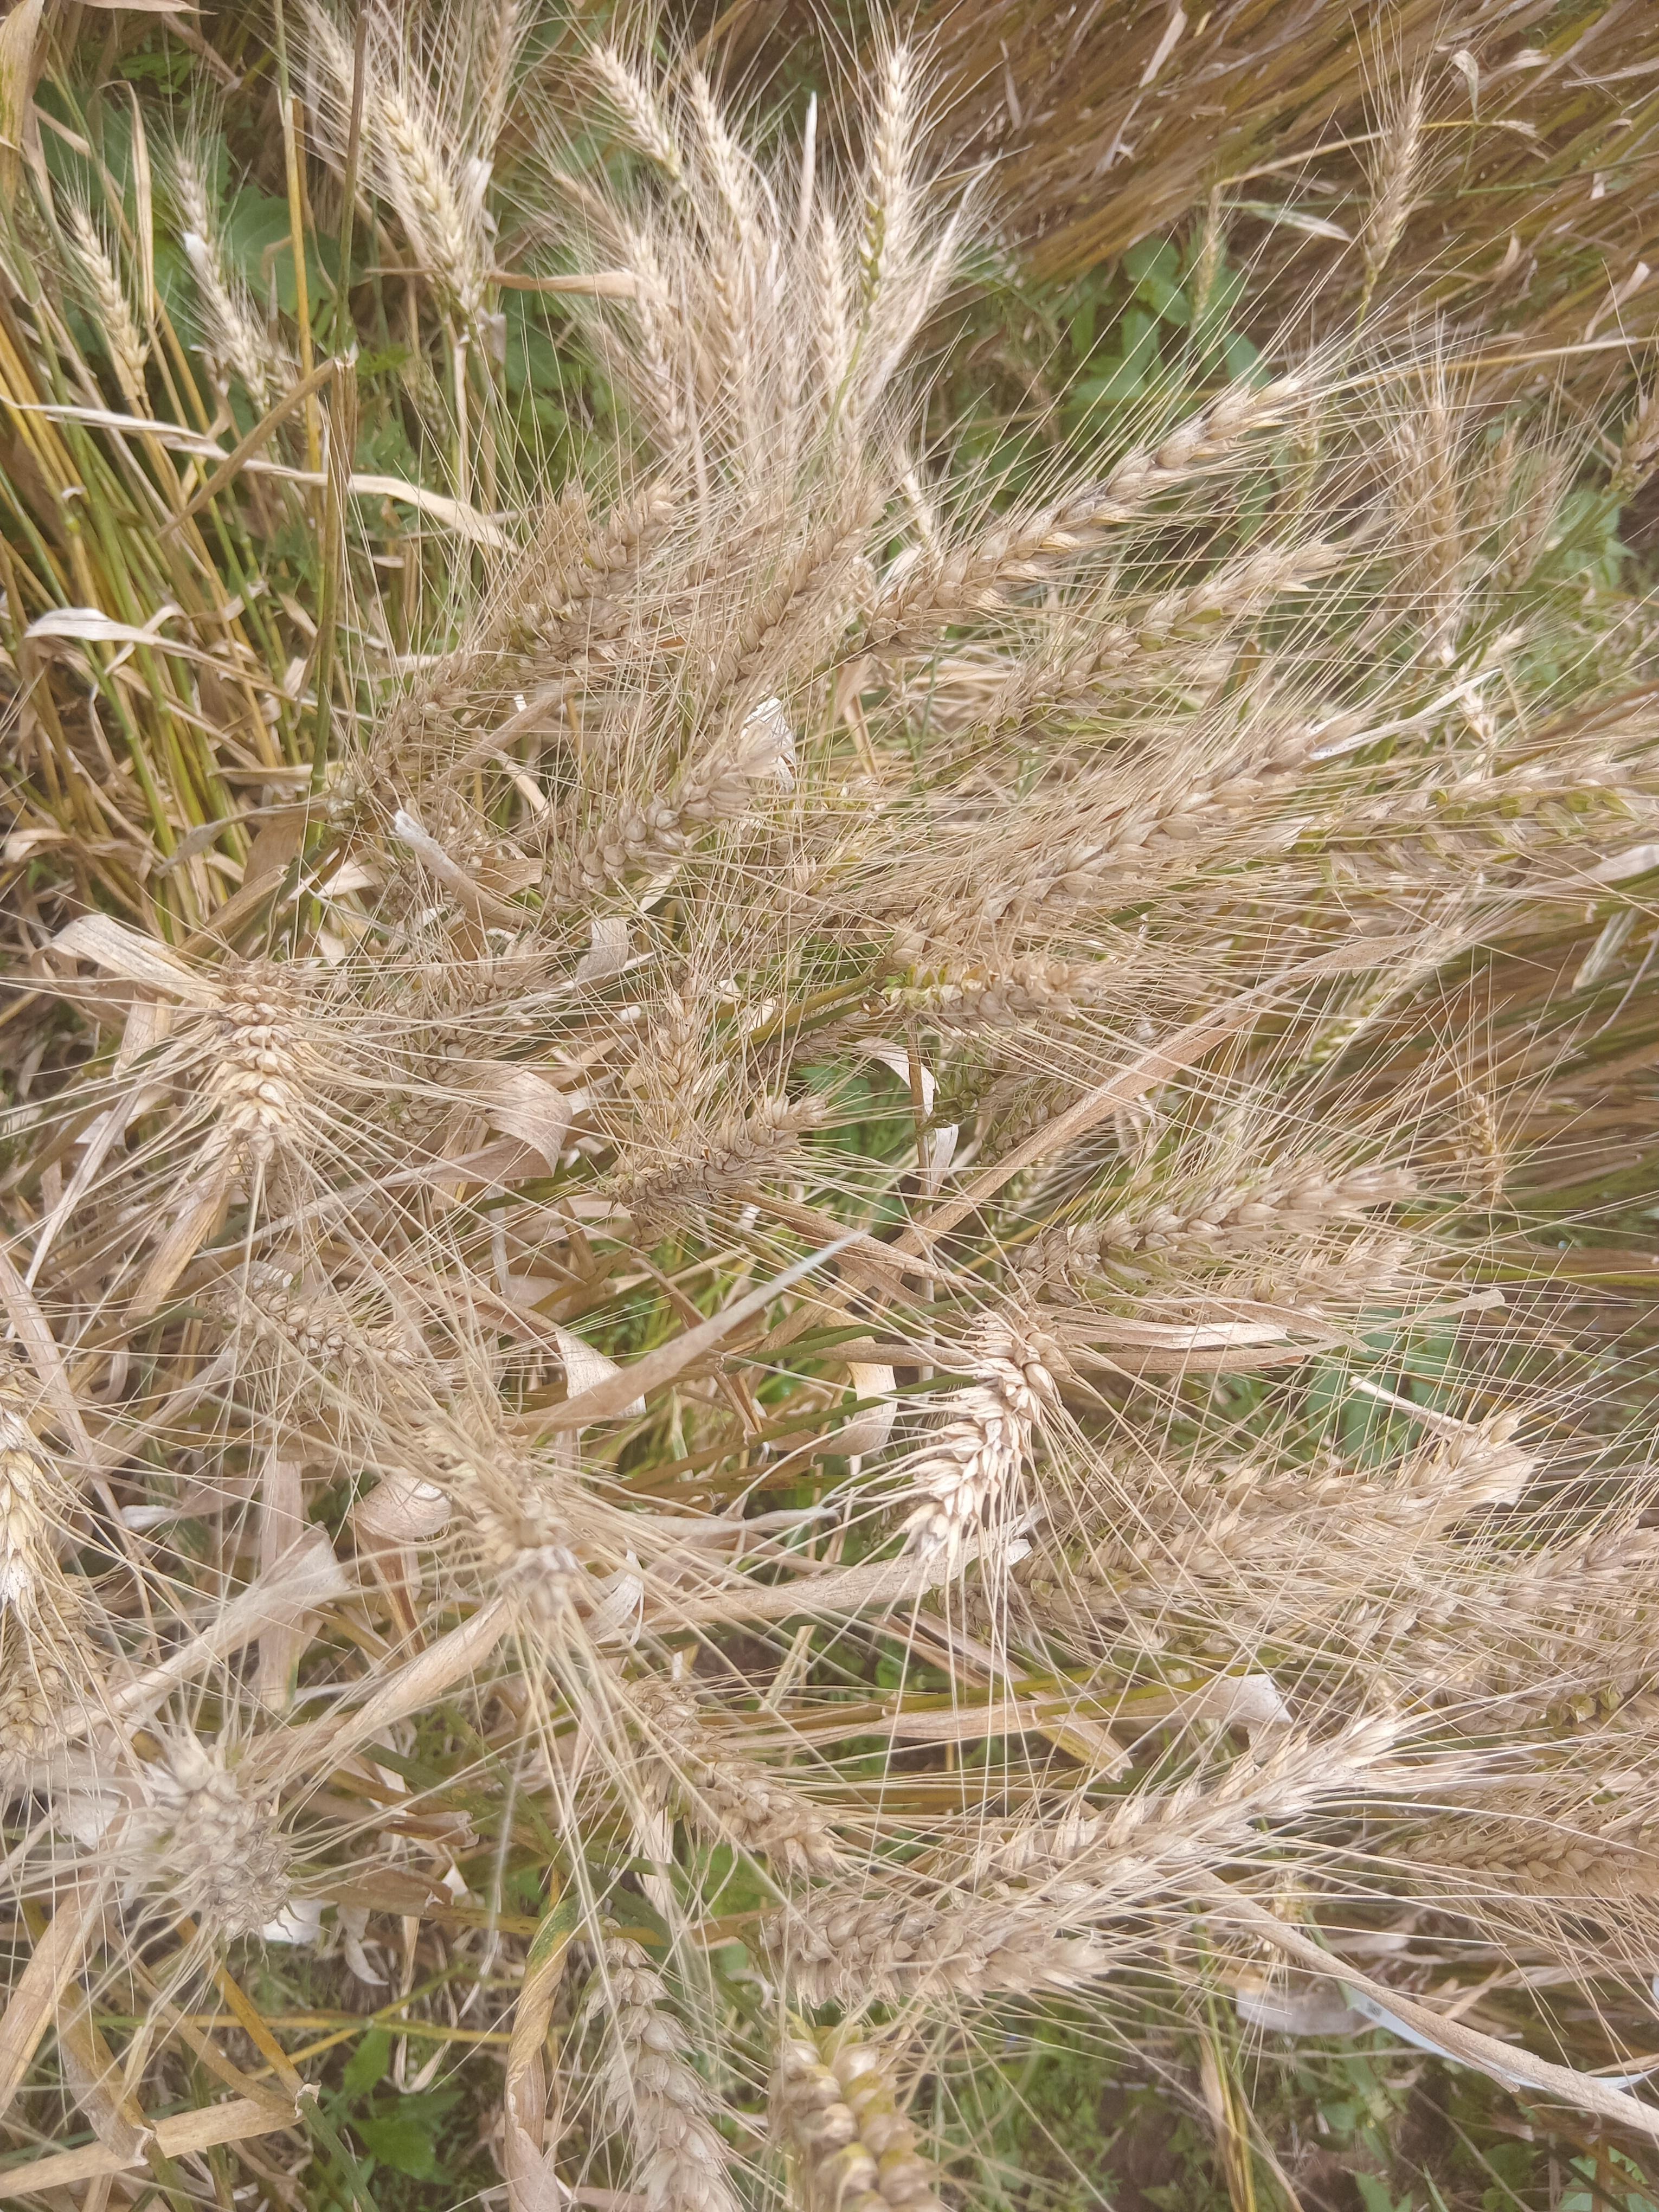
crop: wheat
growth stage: maturity
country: Kenya
